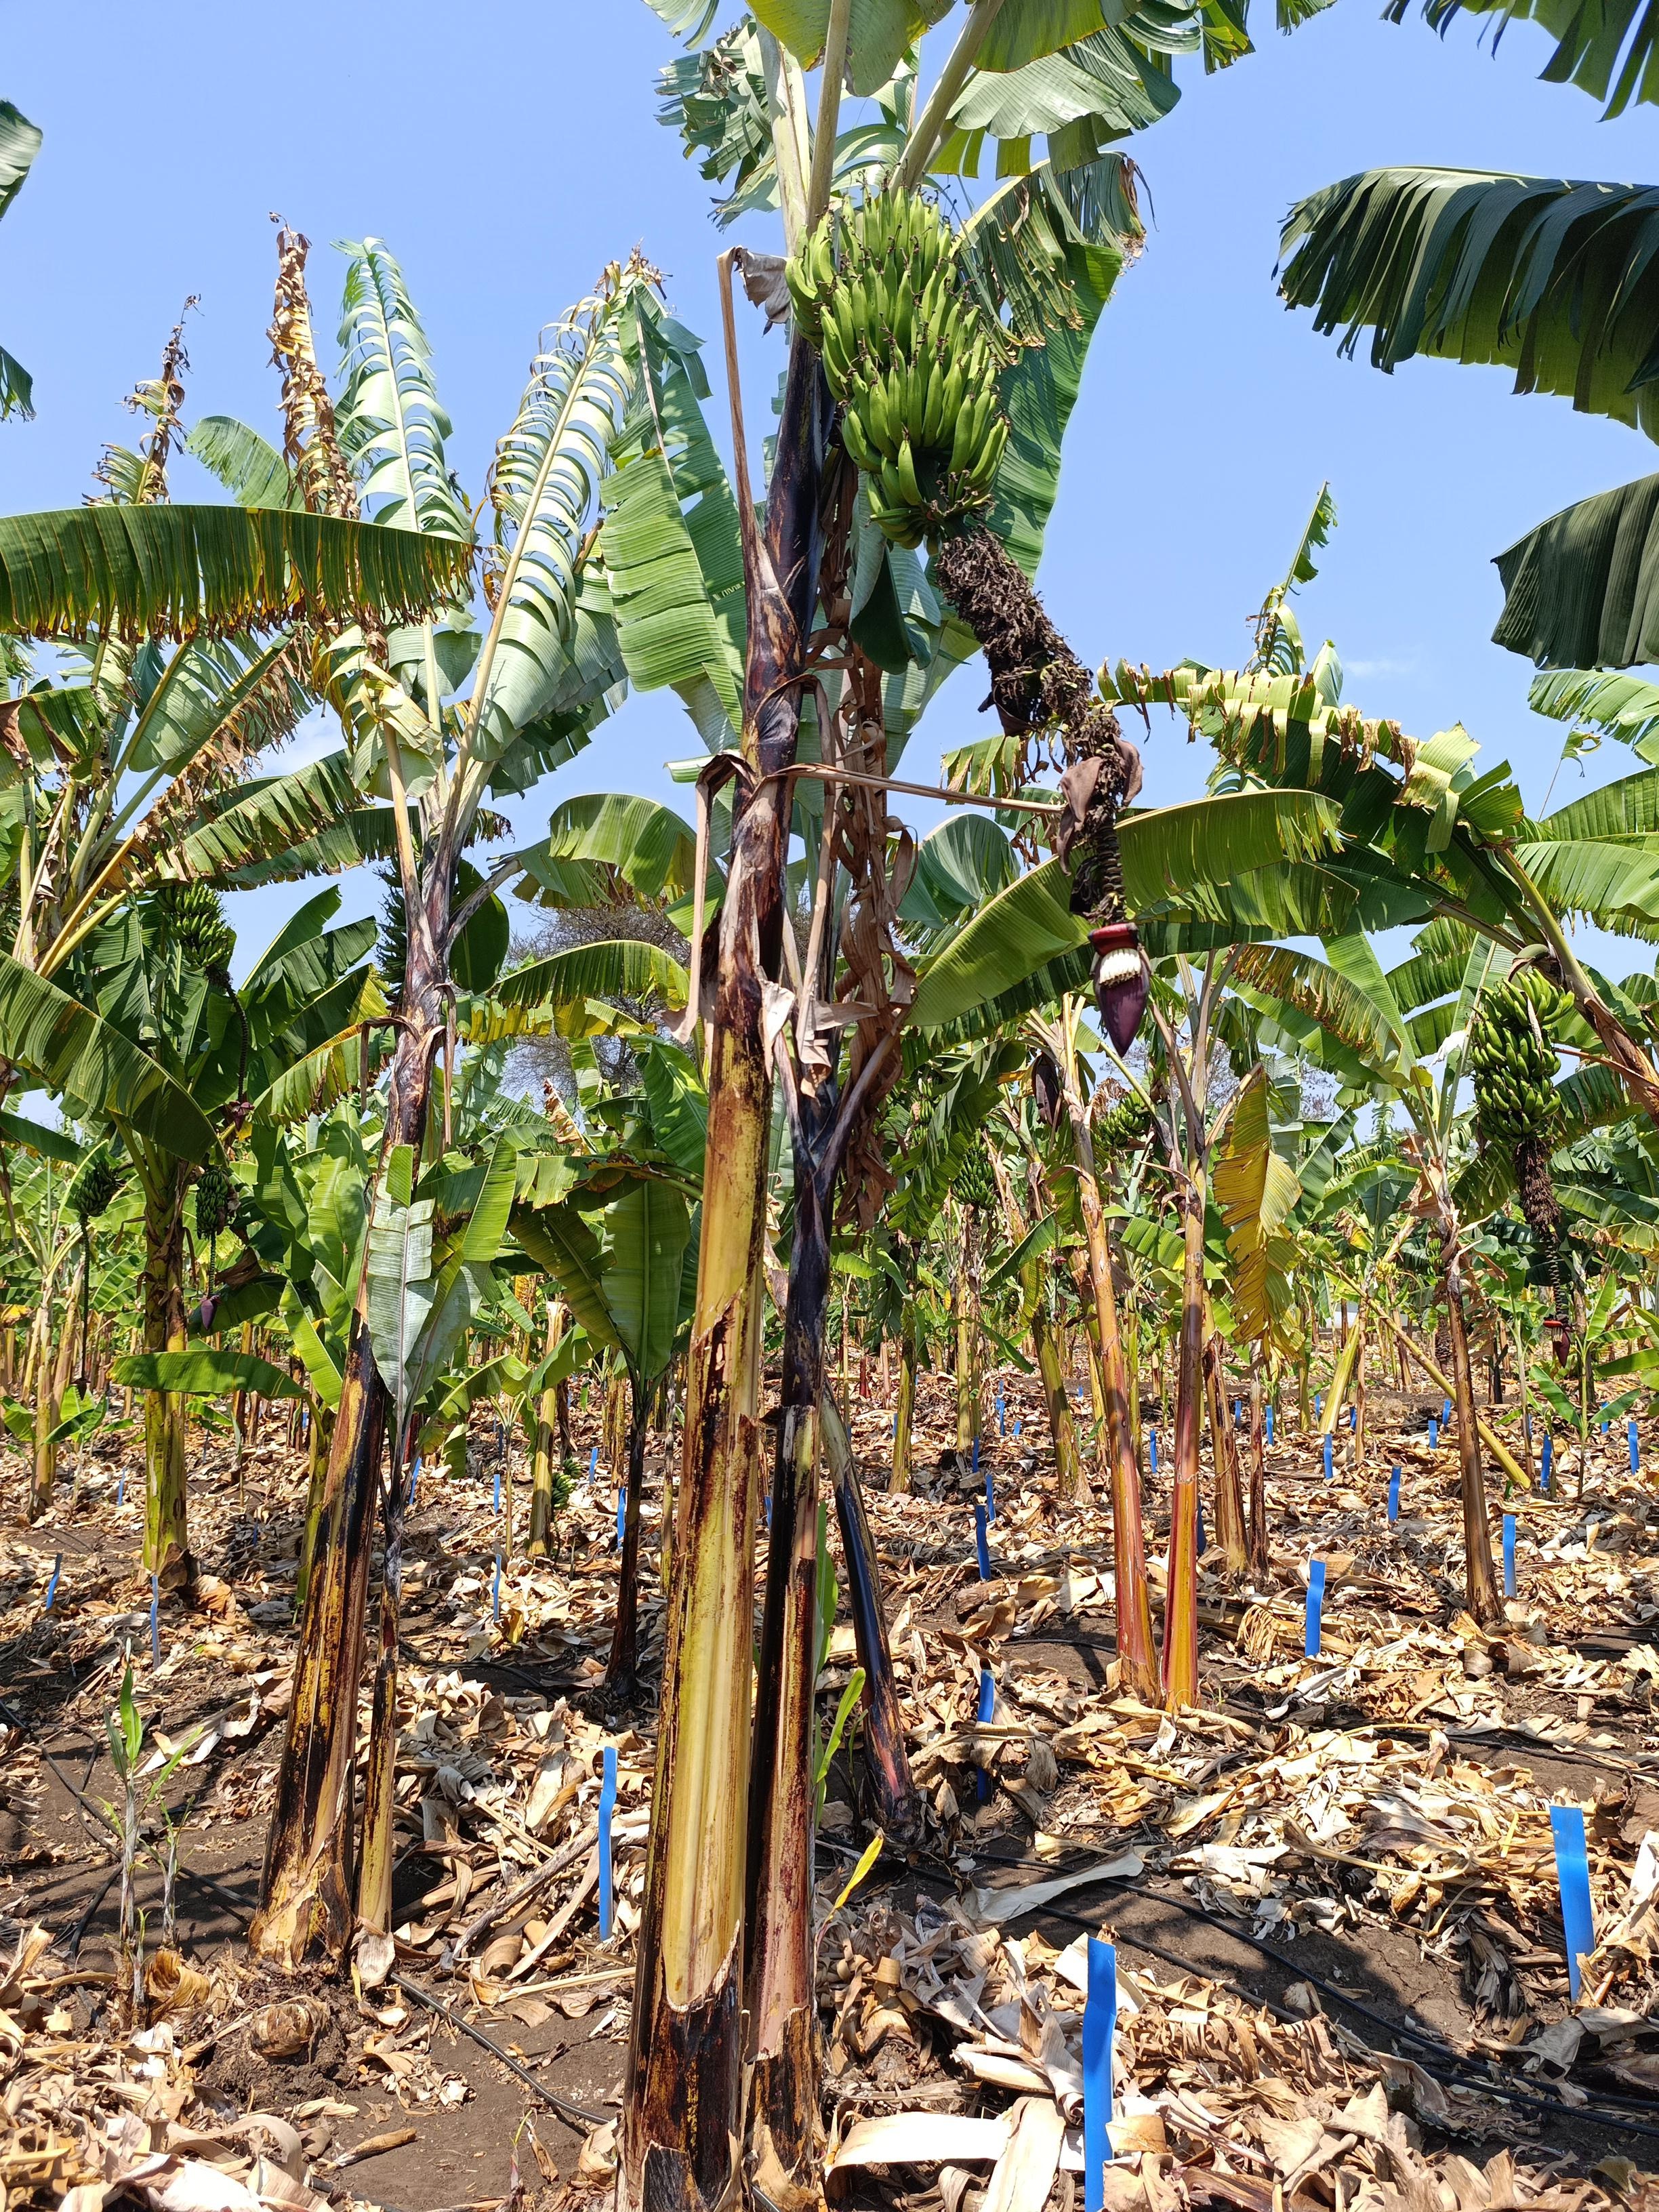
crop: banana
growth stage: development fruit
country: Tanzania
